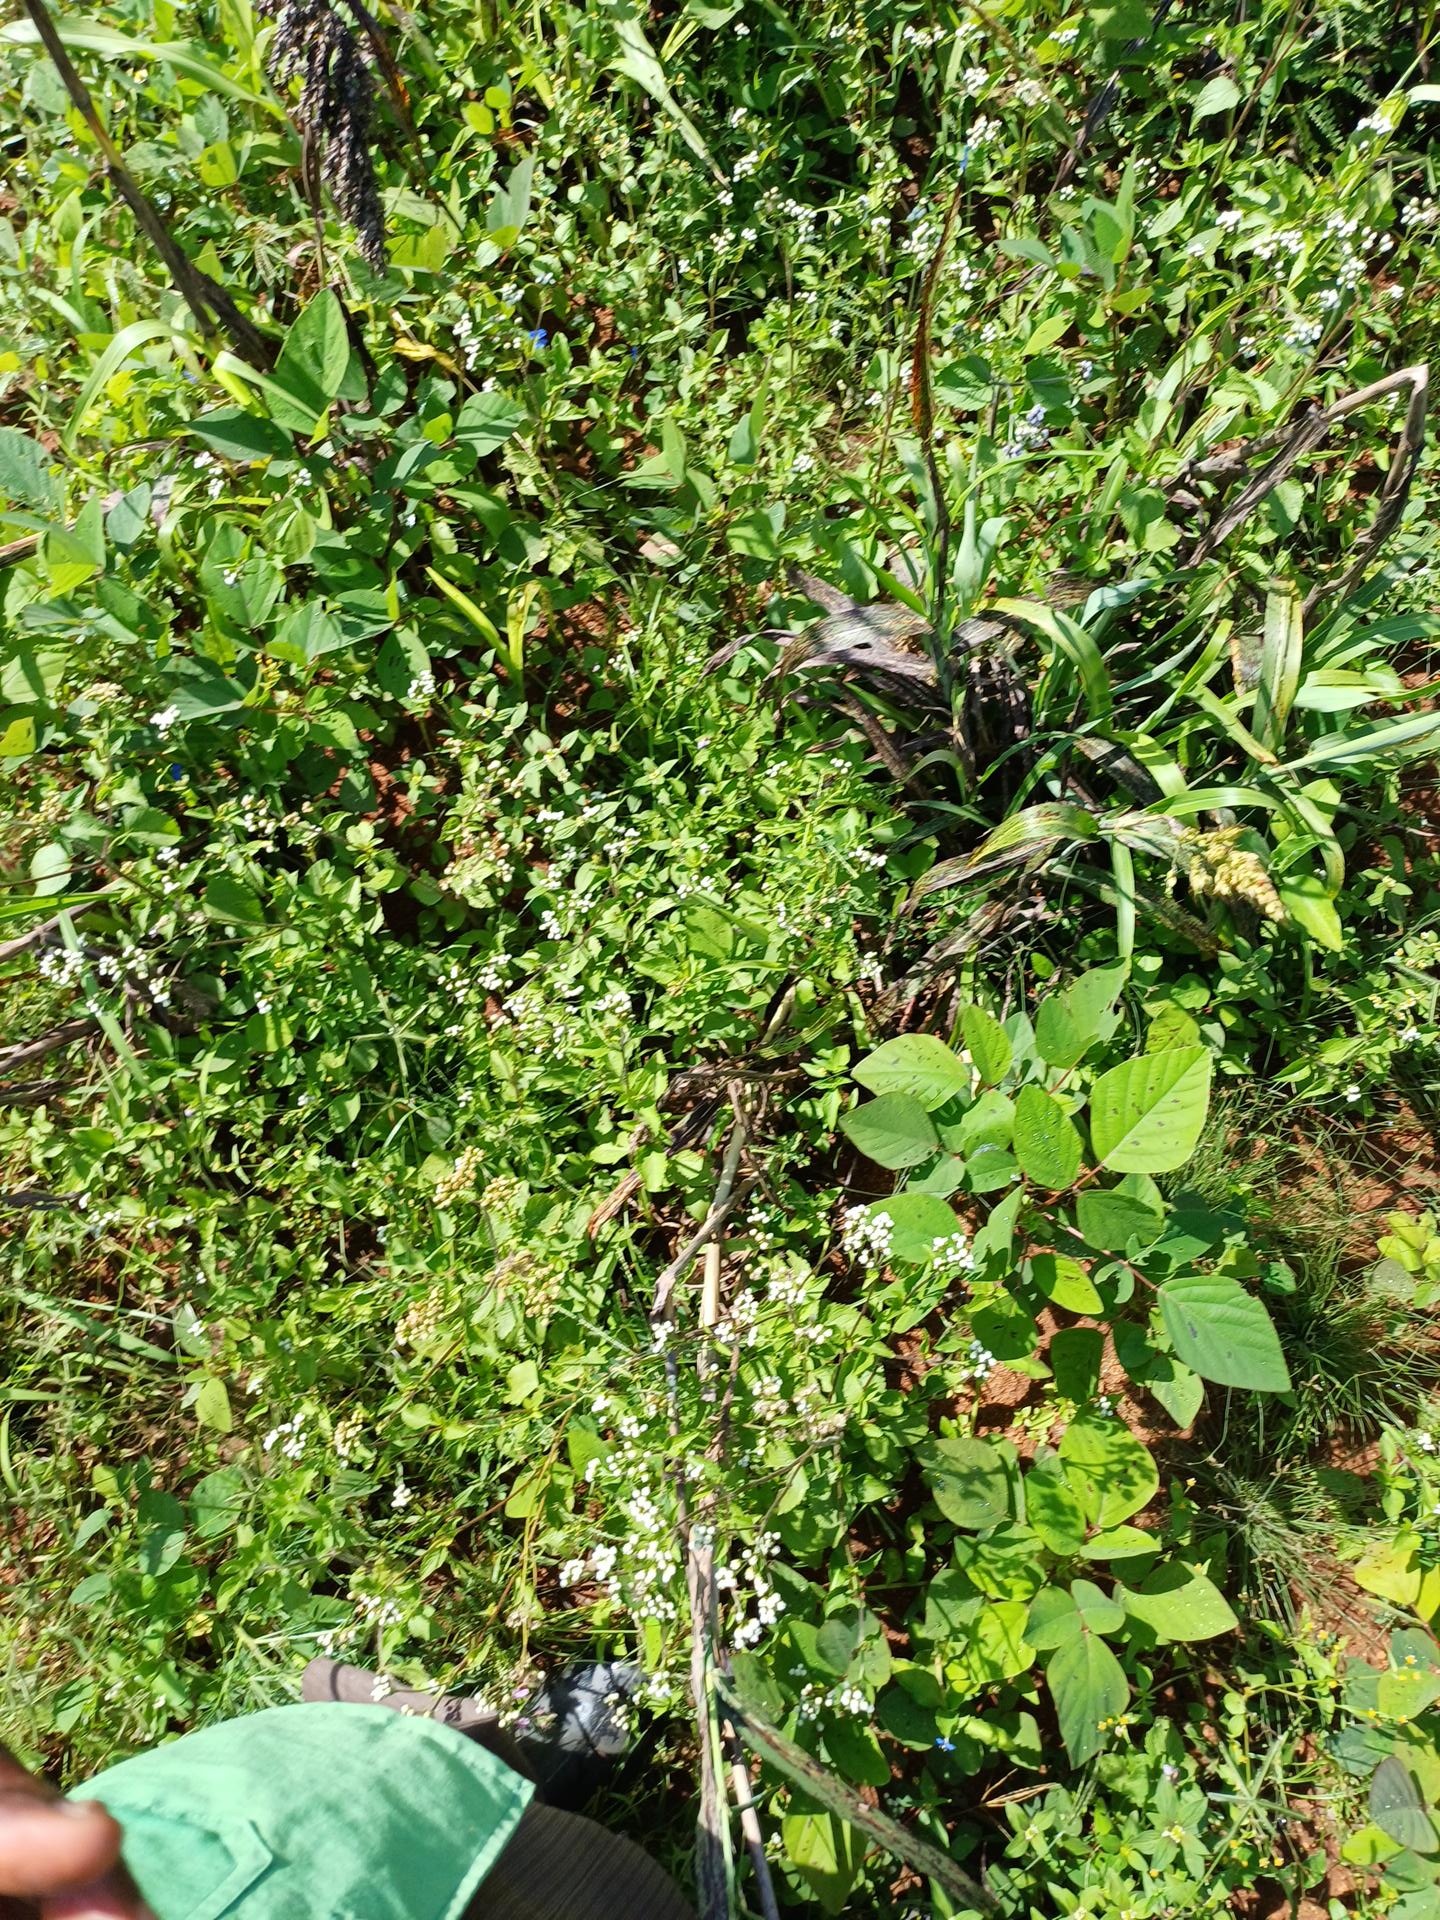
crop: sorghum
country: Kenya
